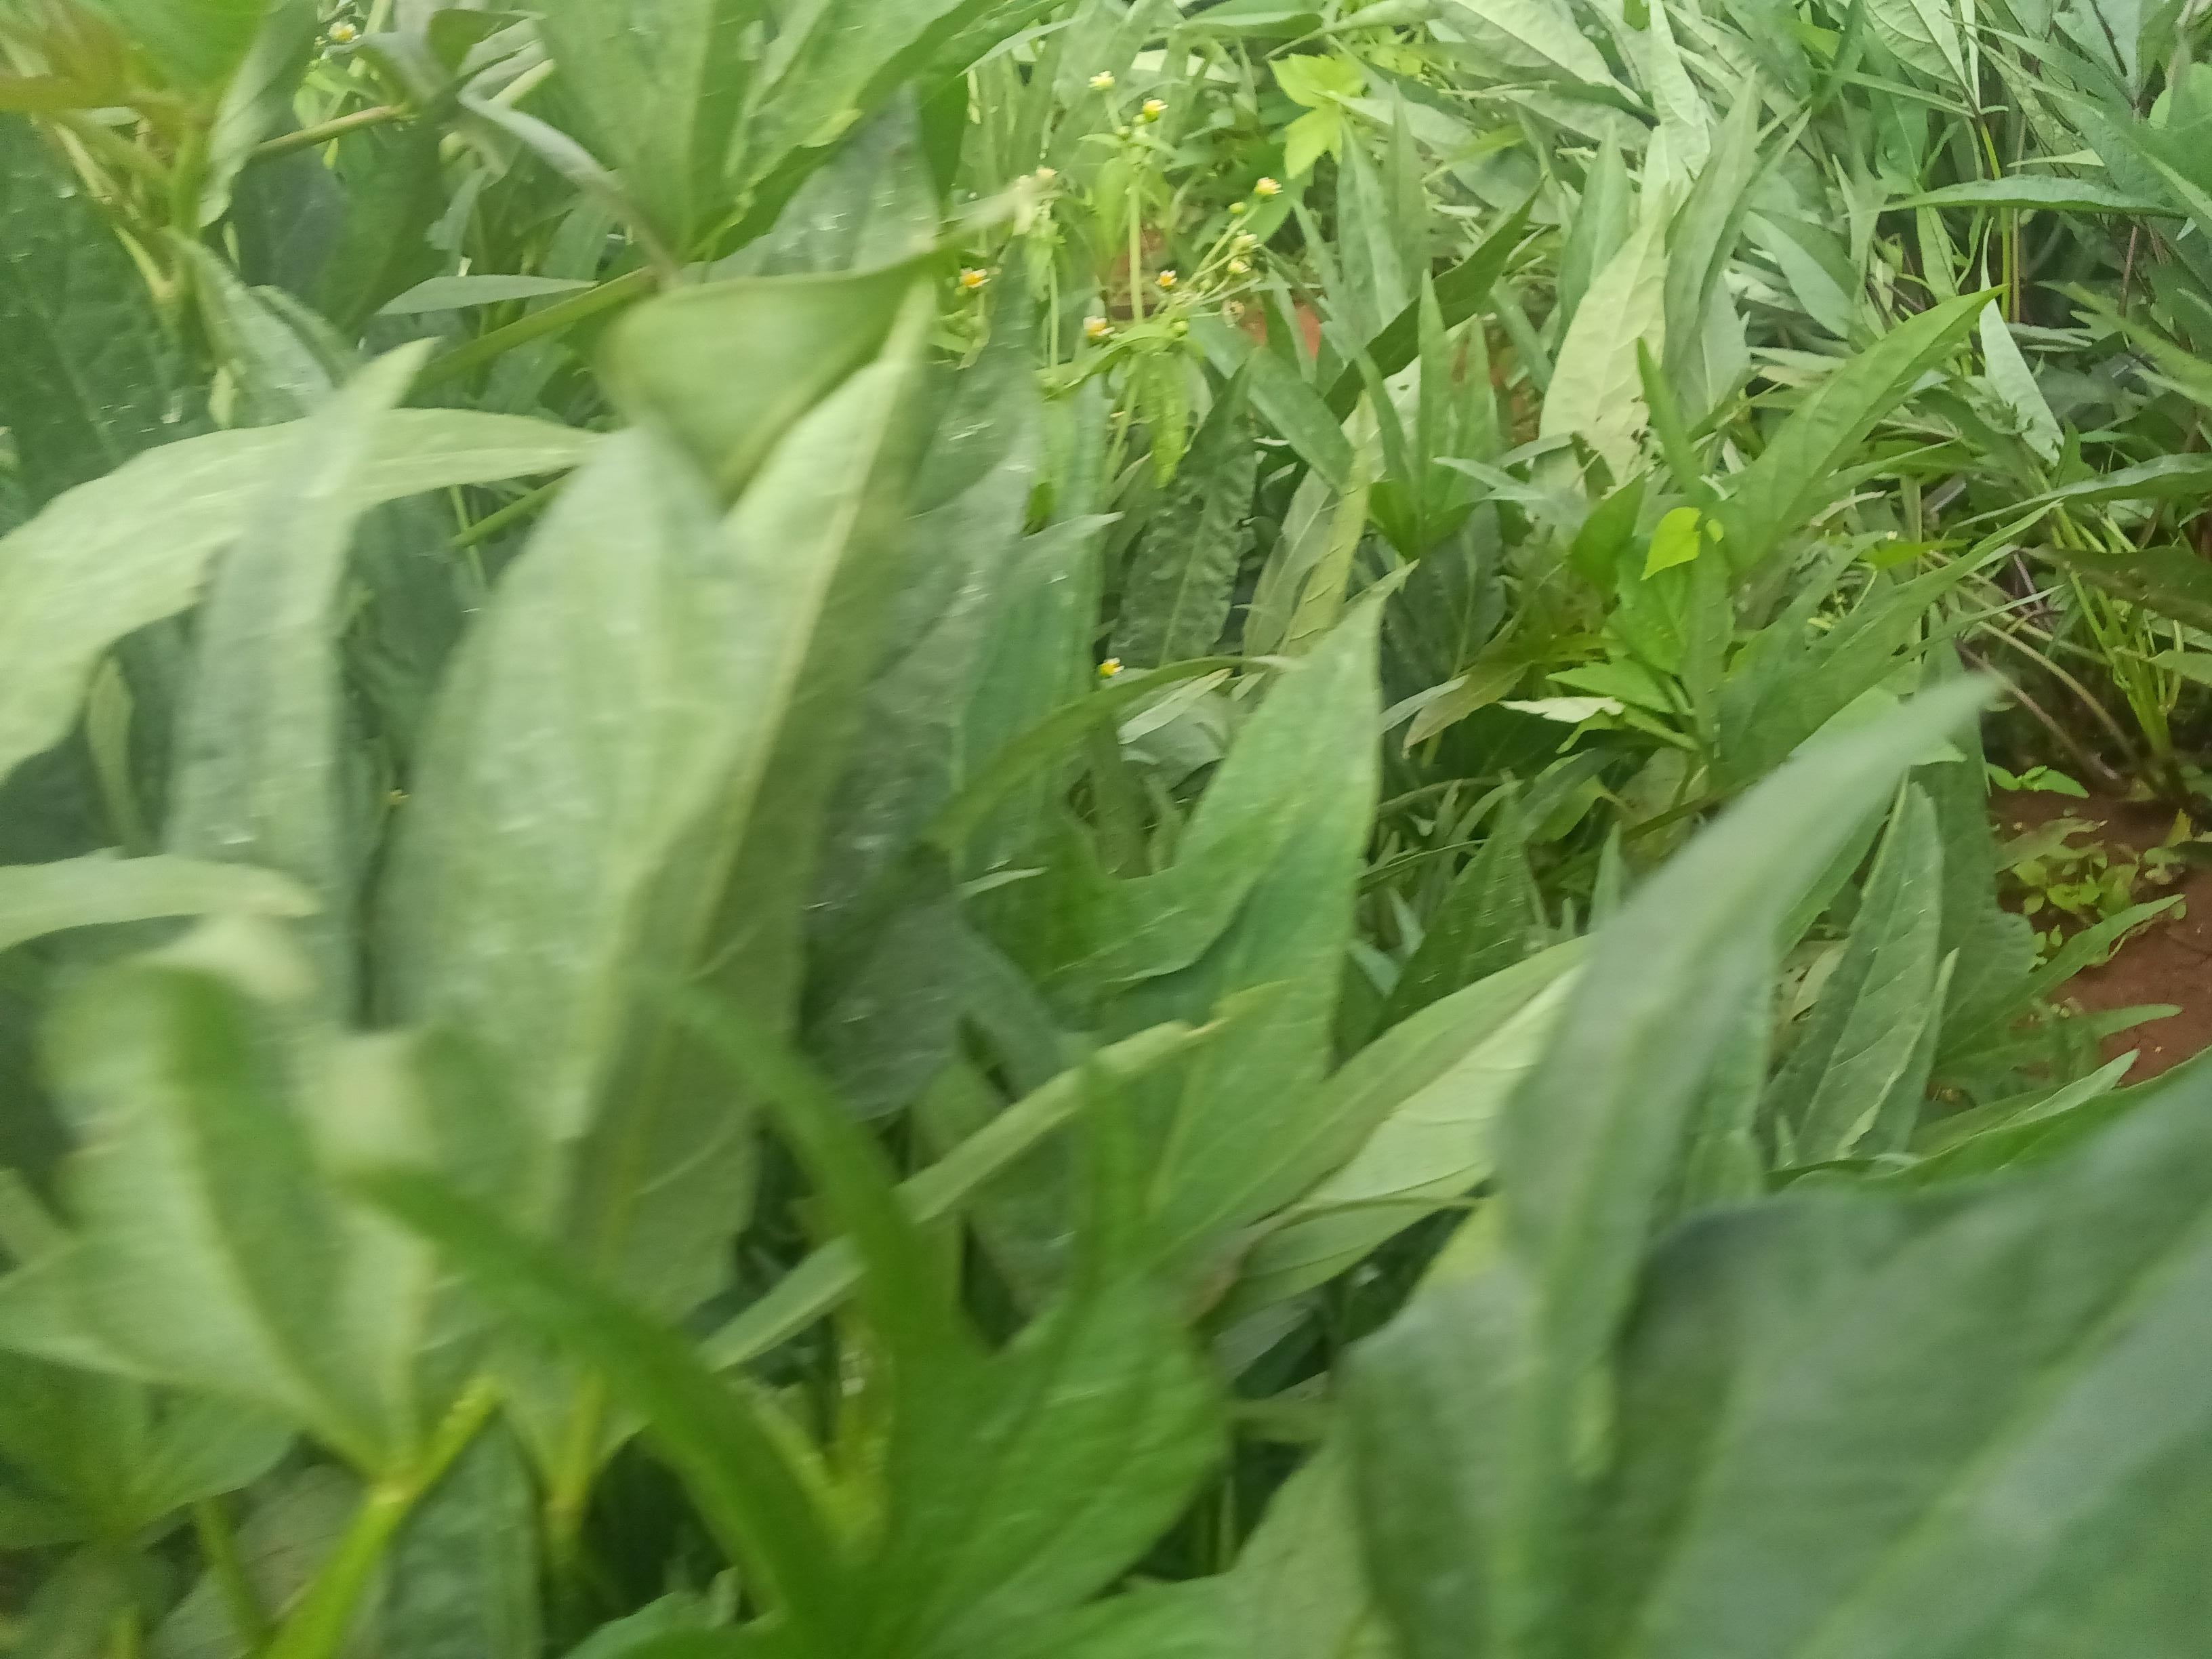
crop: sweet potato
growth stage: vegetative
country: Kenya
